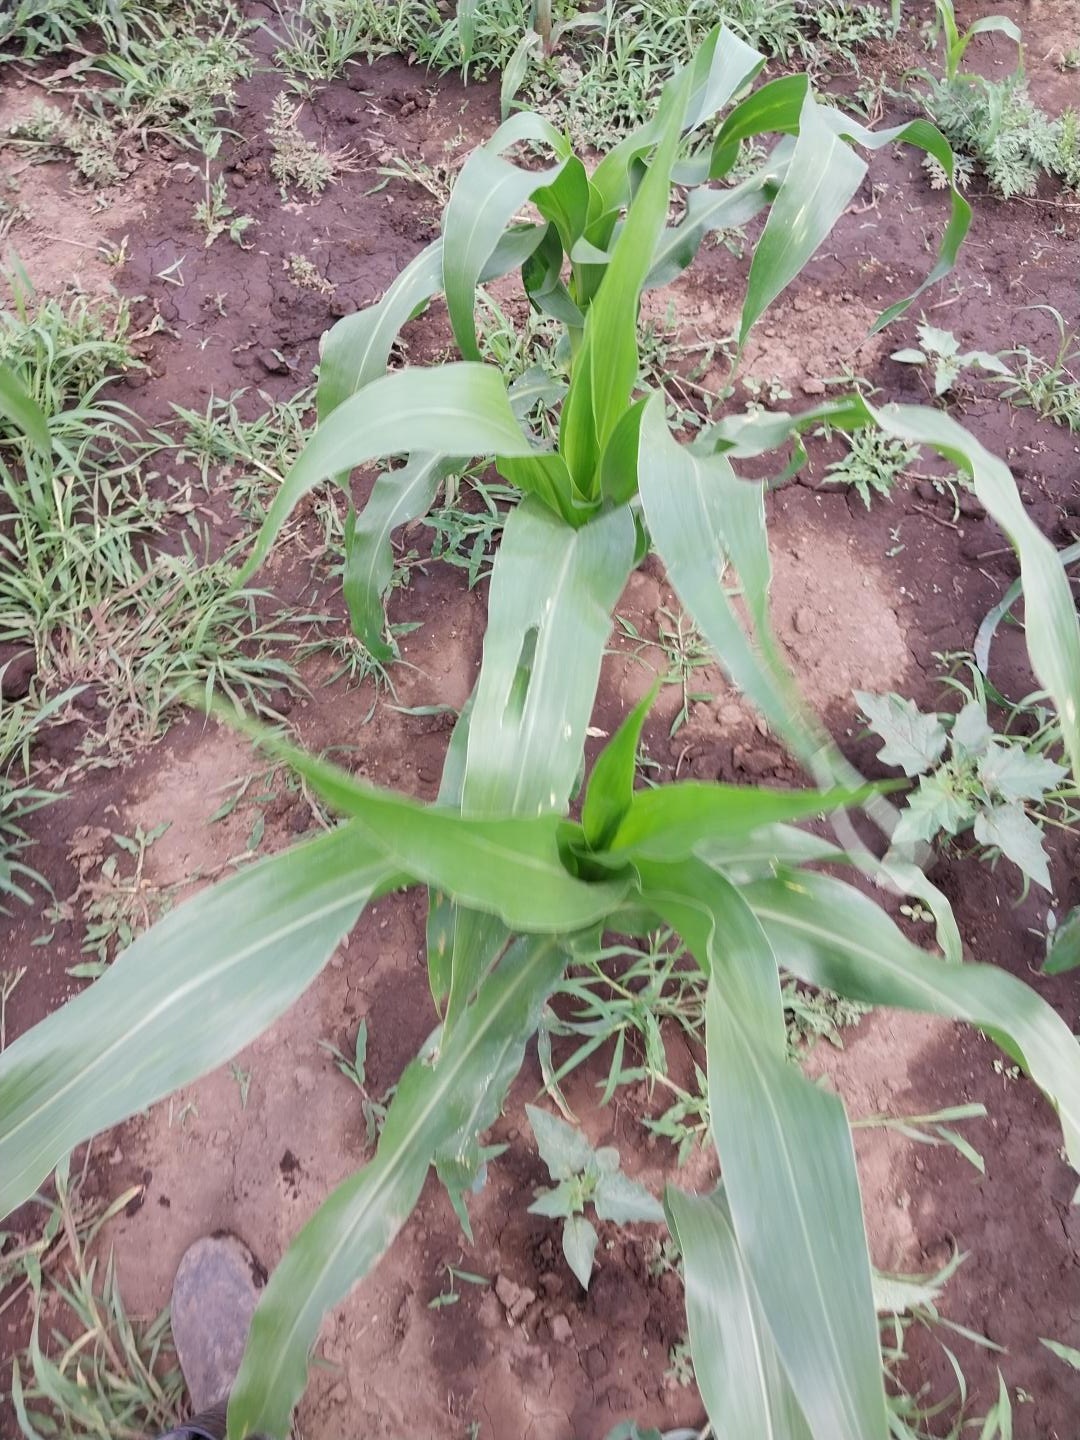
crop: maize
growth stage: vegetative
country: Tanzania
